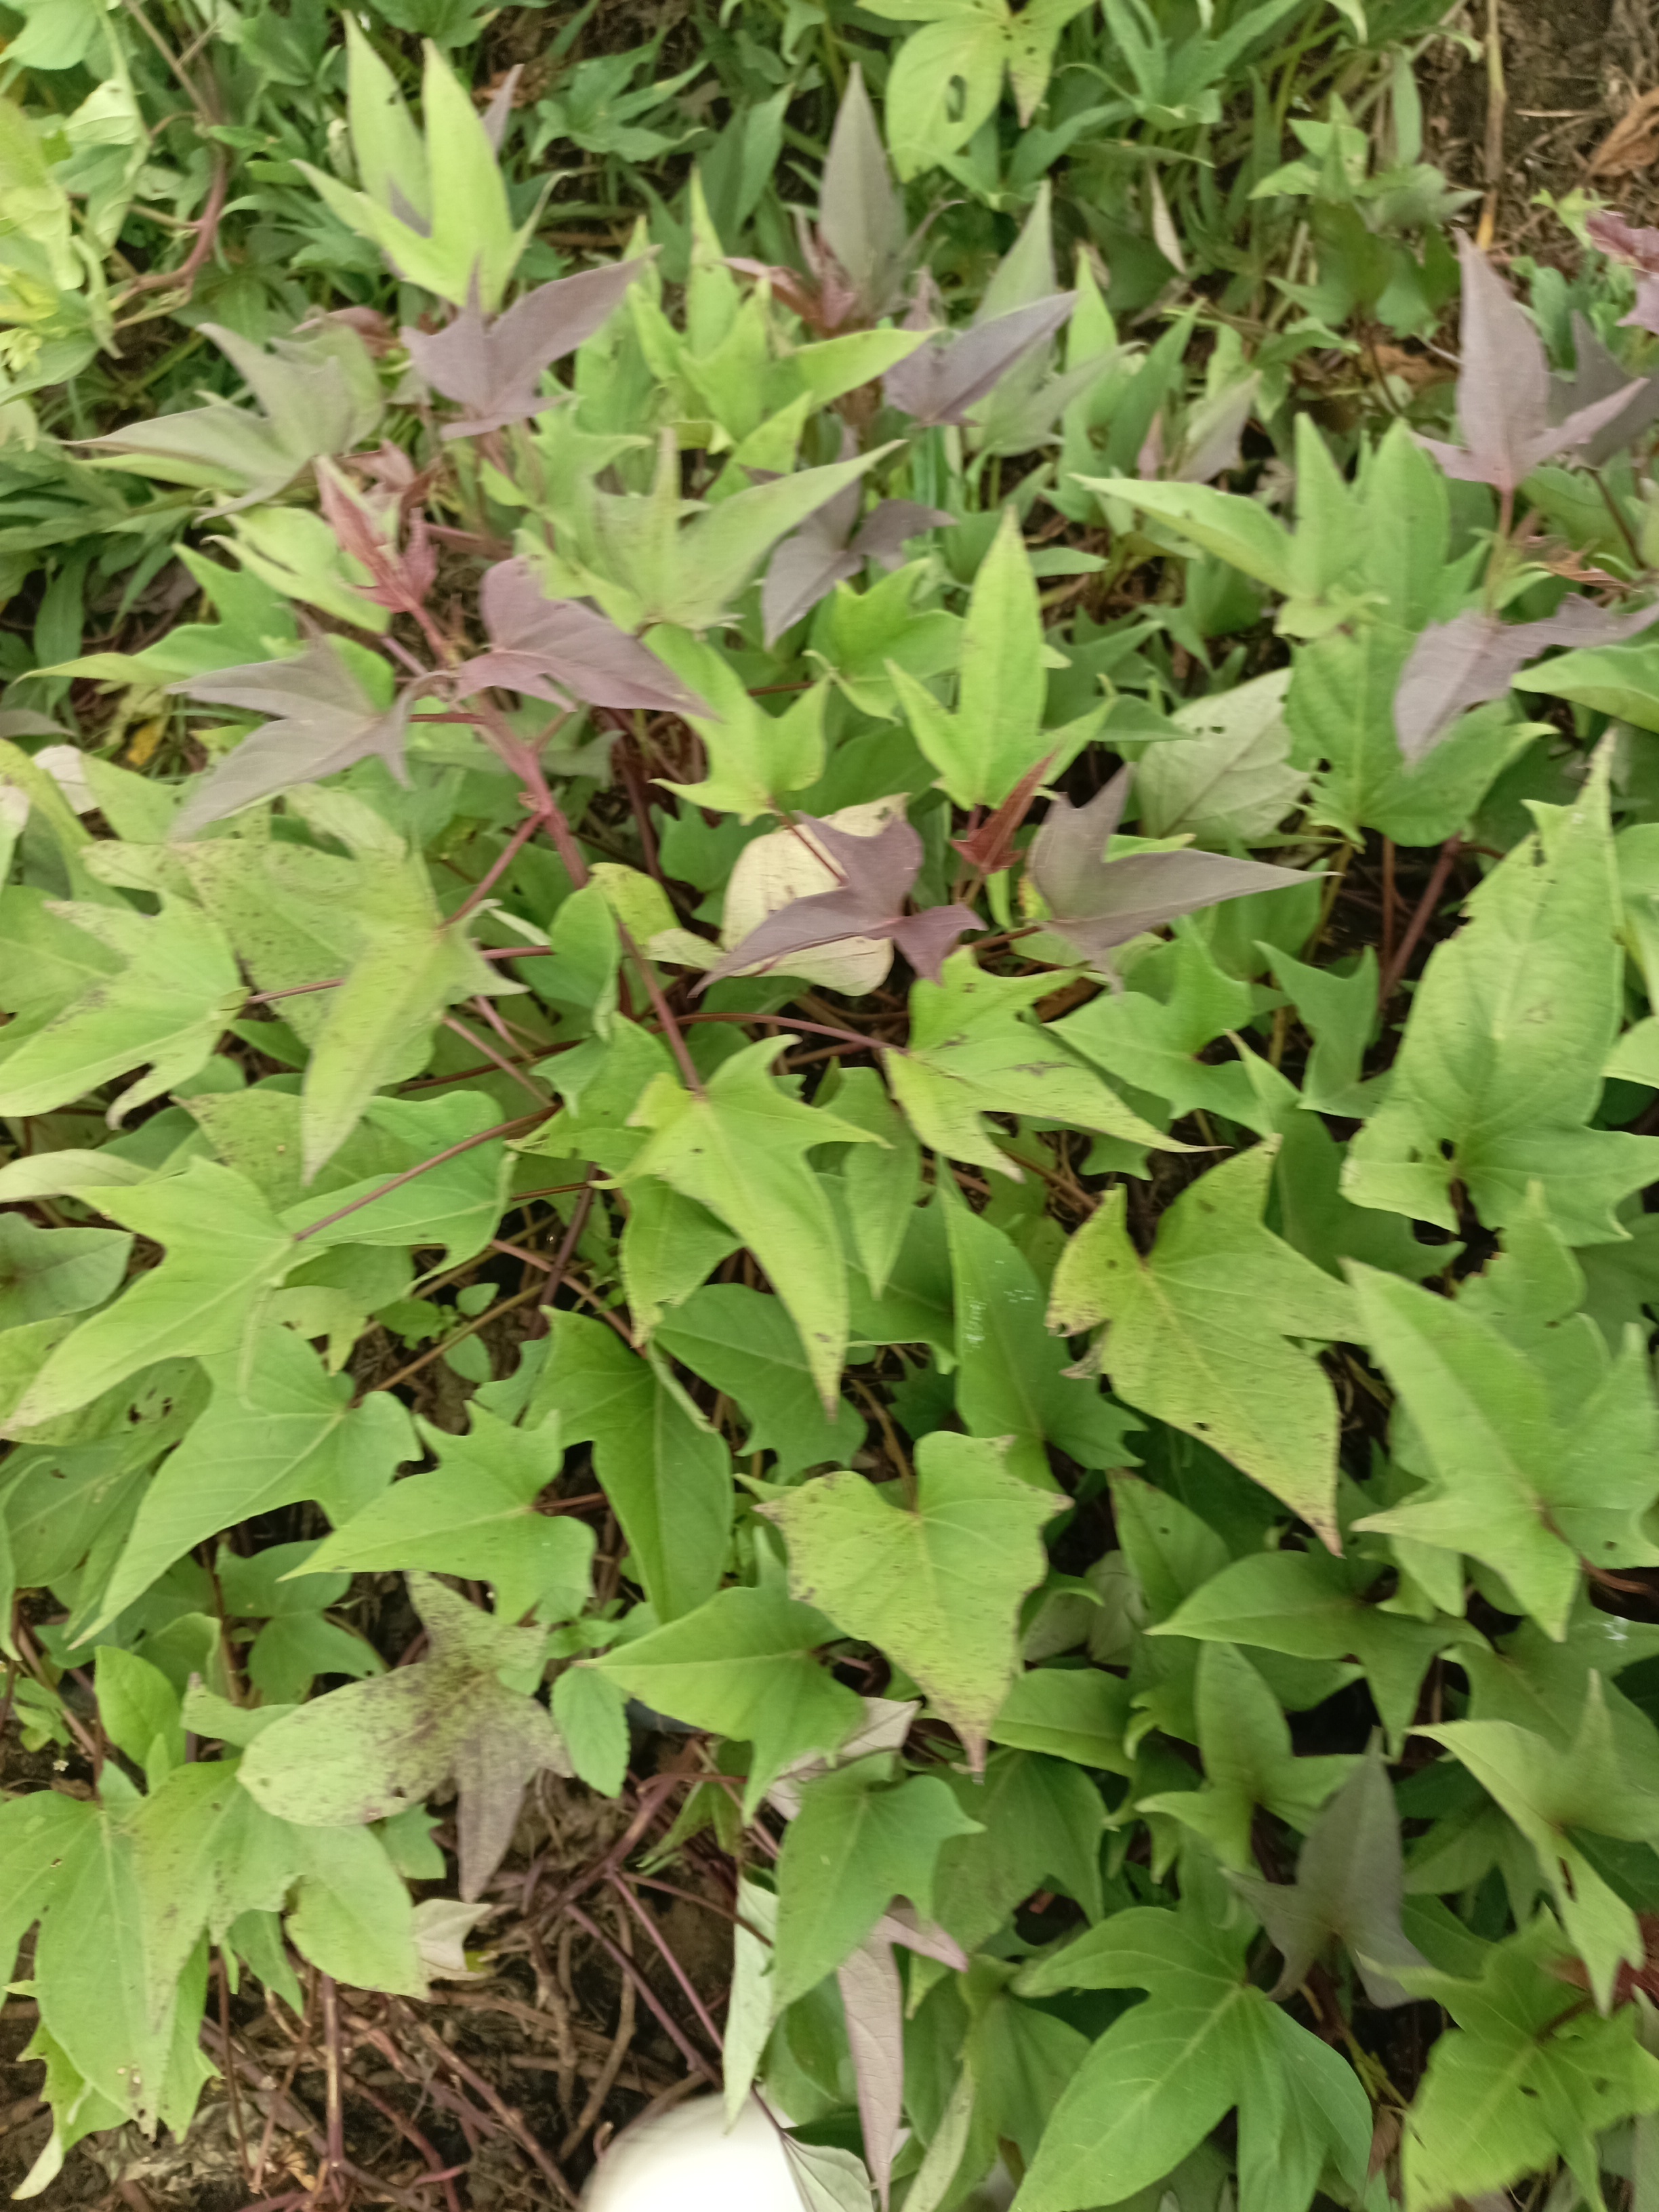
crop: sweet potato
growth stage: flowering
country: Tanzania
